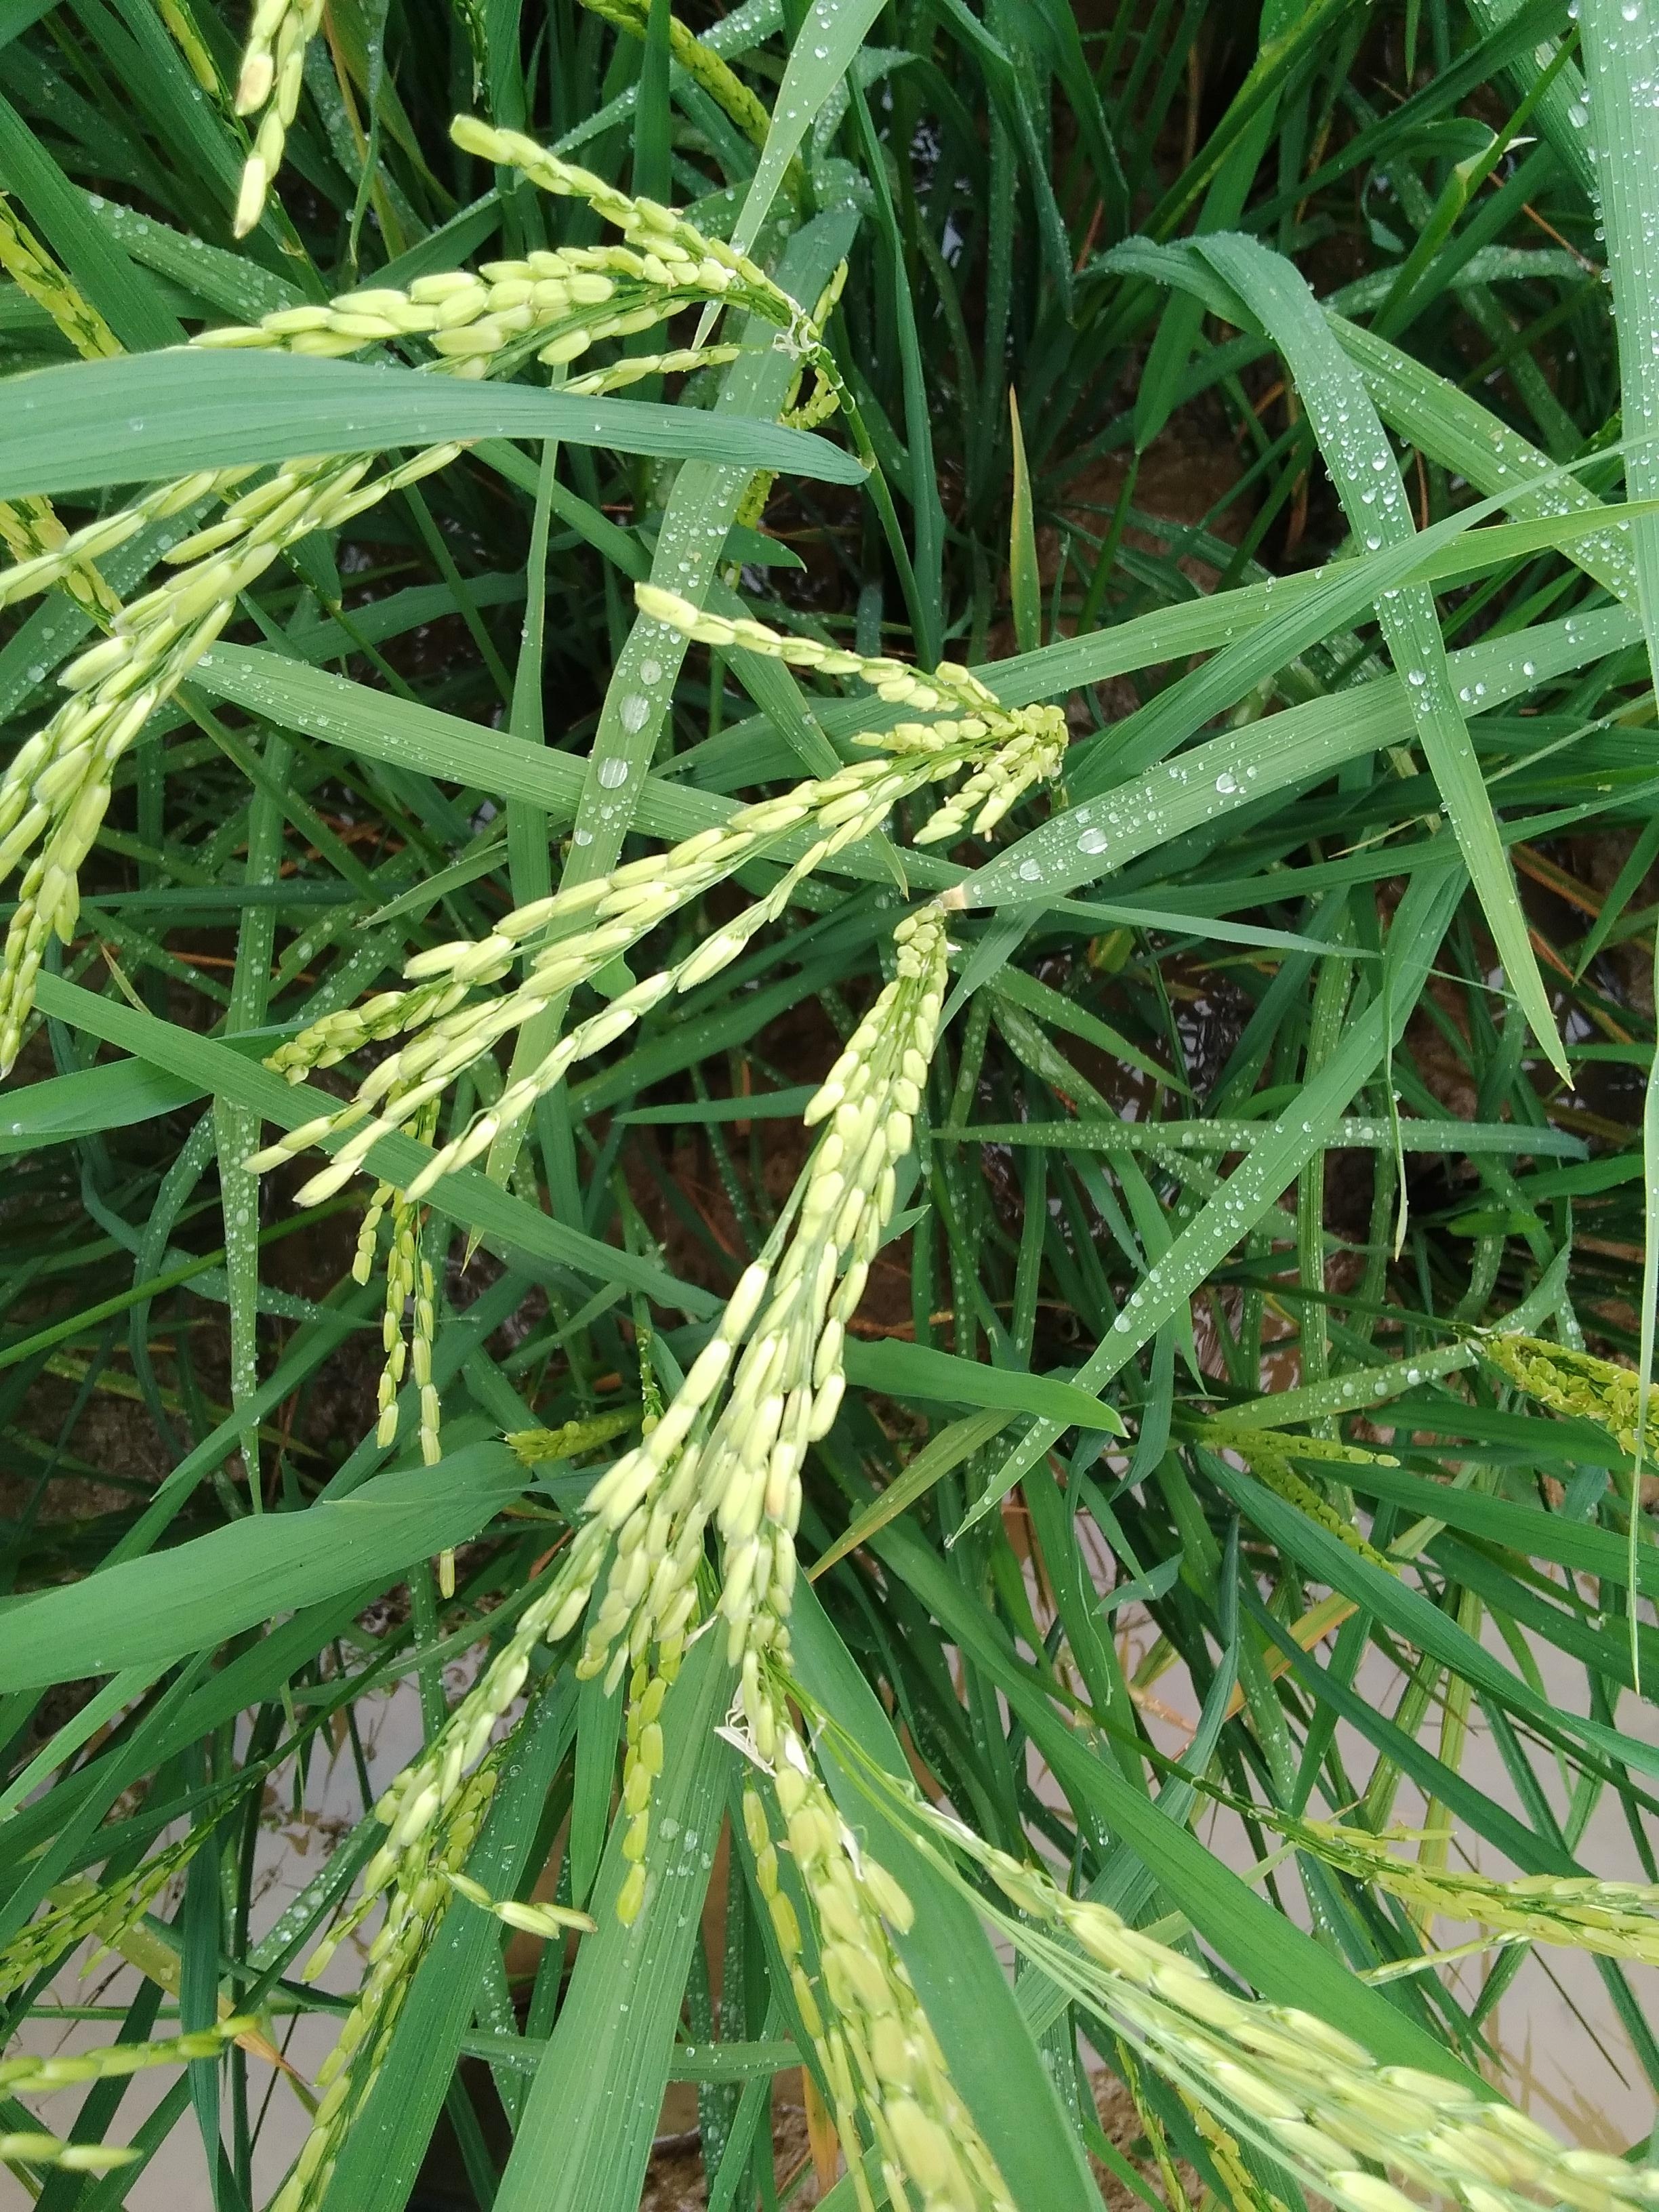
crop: rice
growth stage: stage milk
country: Nigeria
